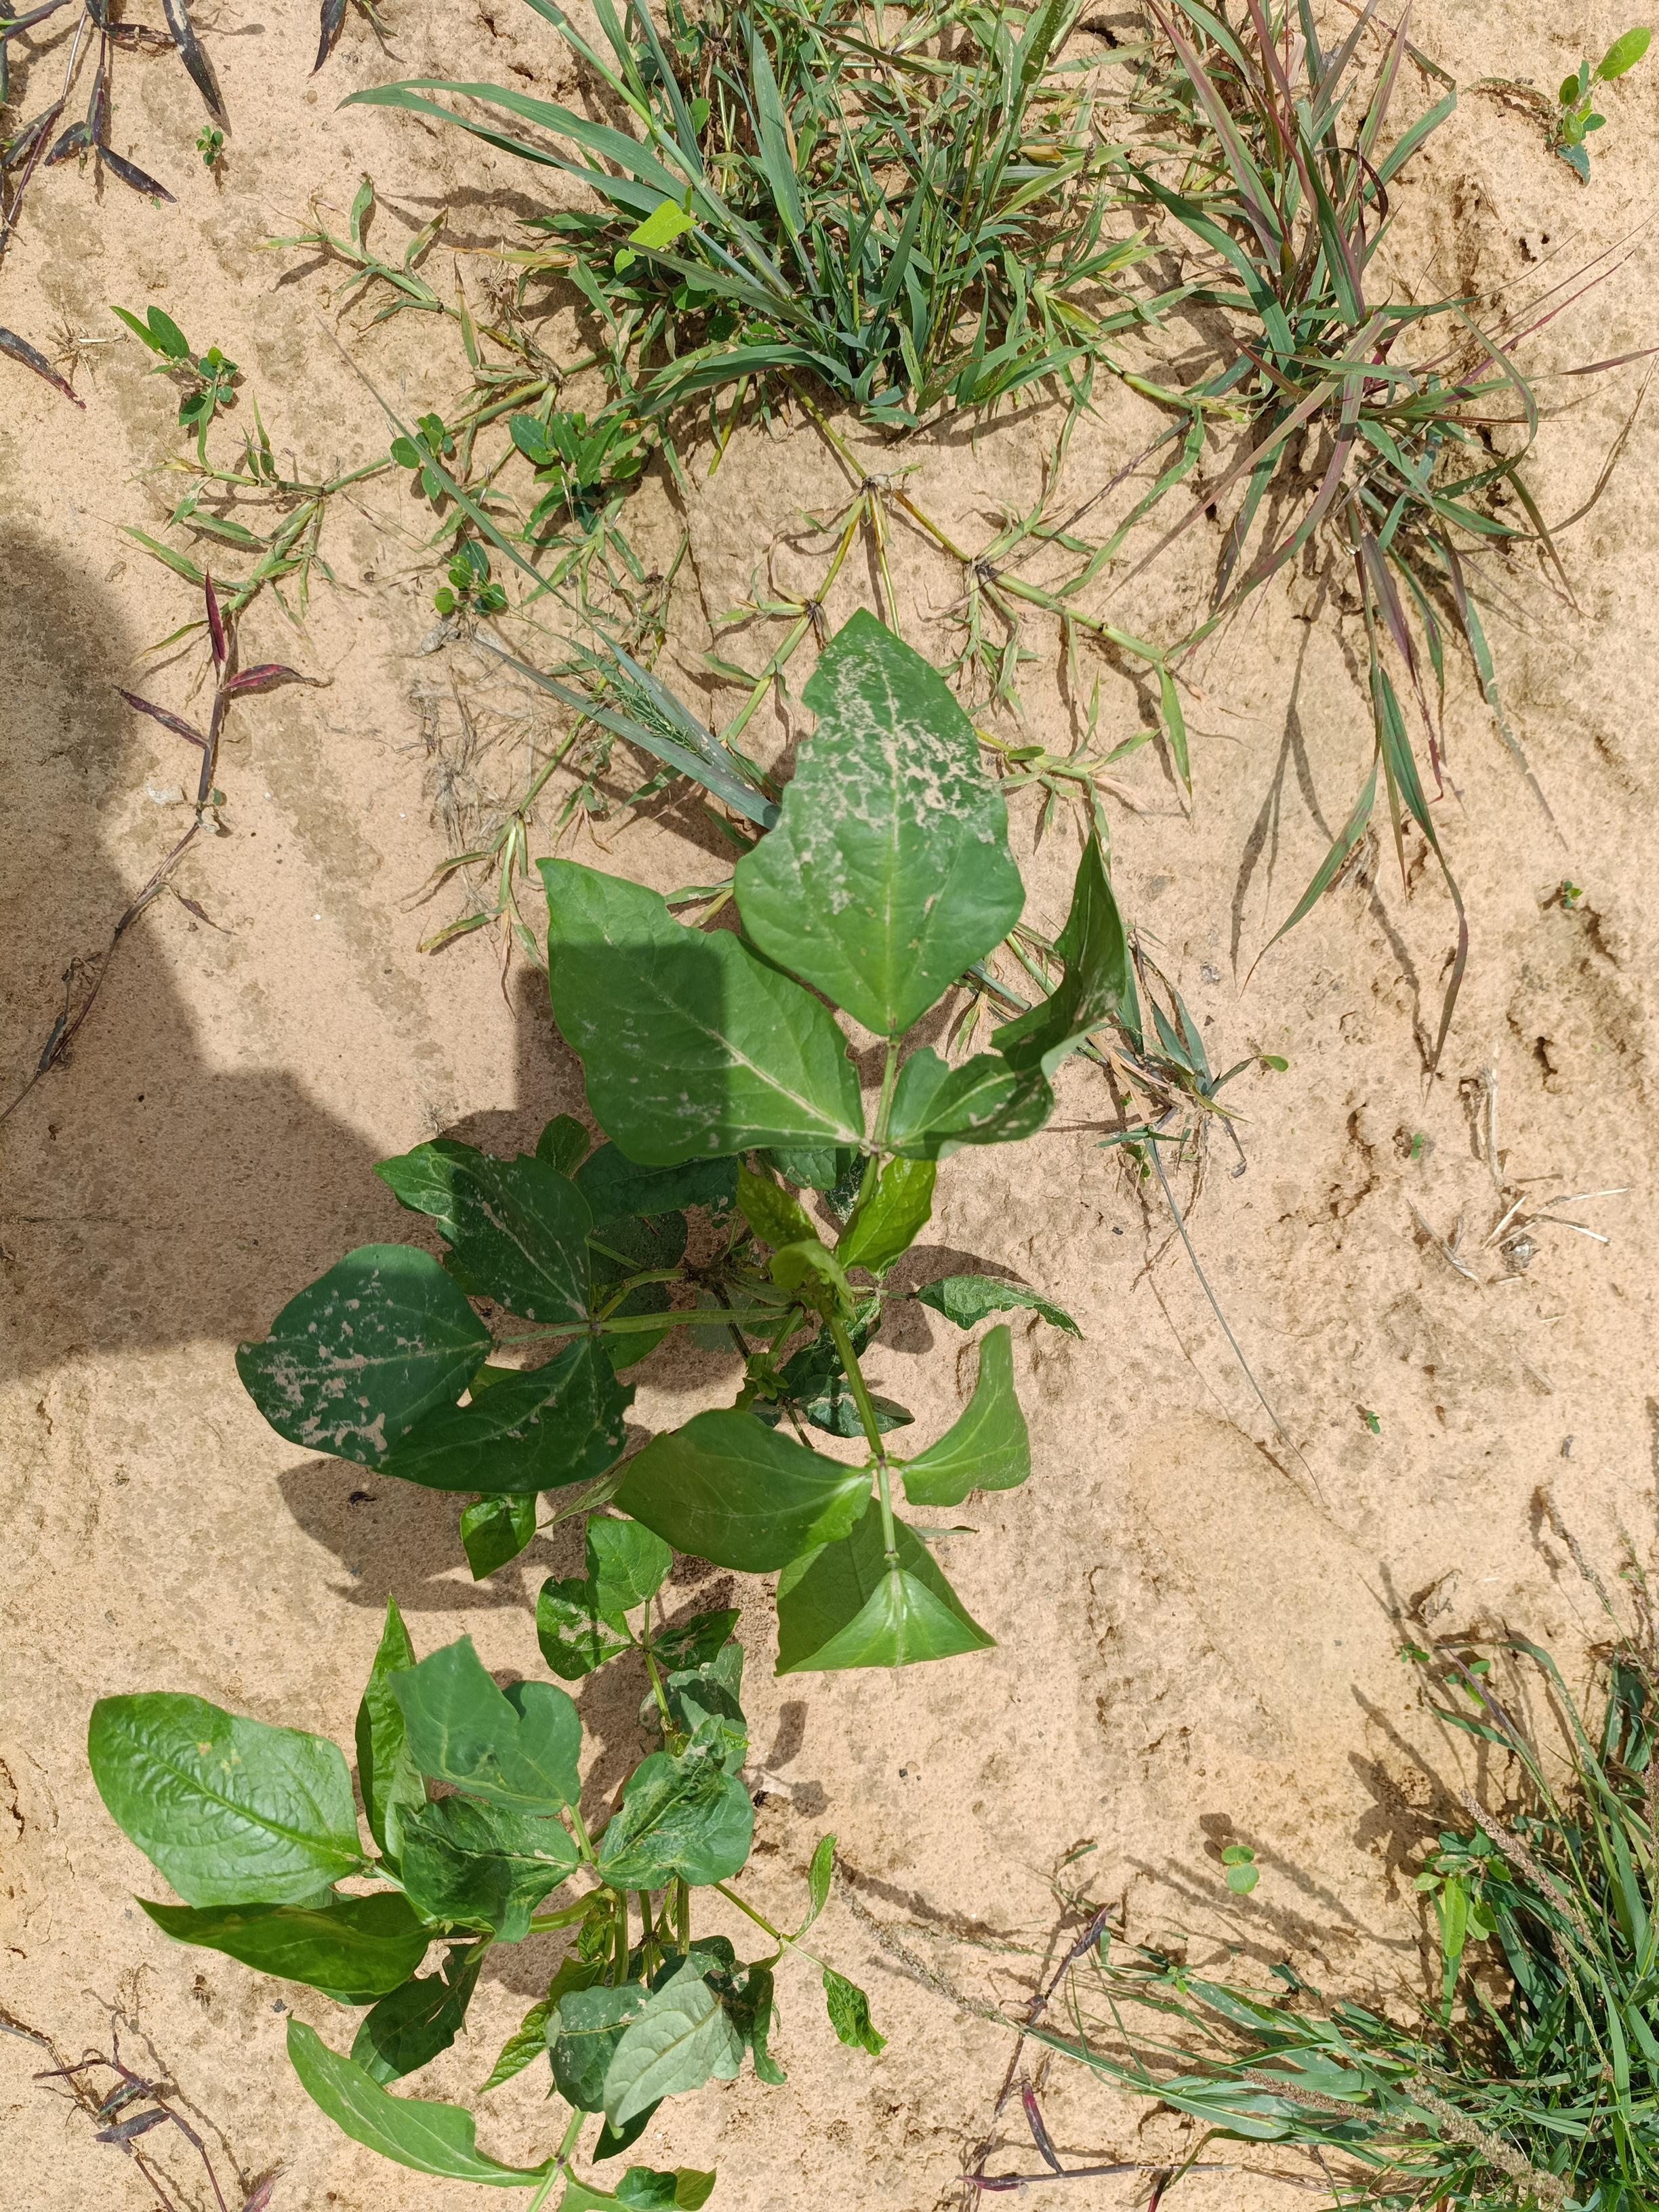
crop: cowpea
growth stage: emergence
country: Nigeria
